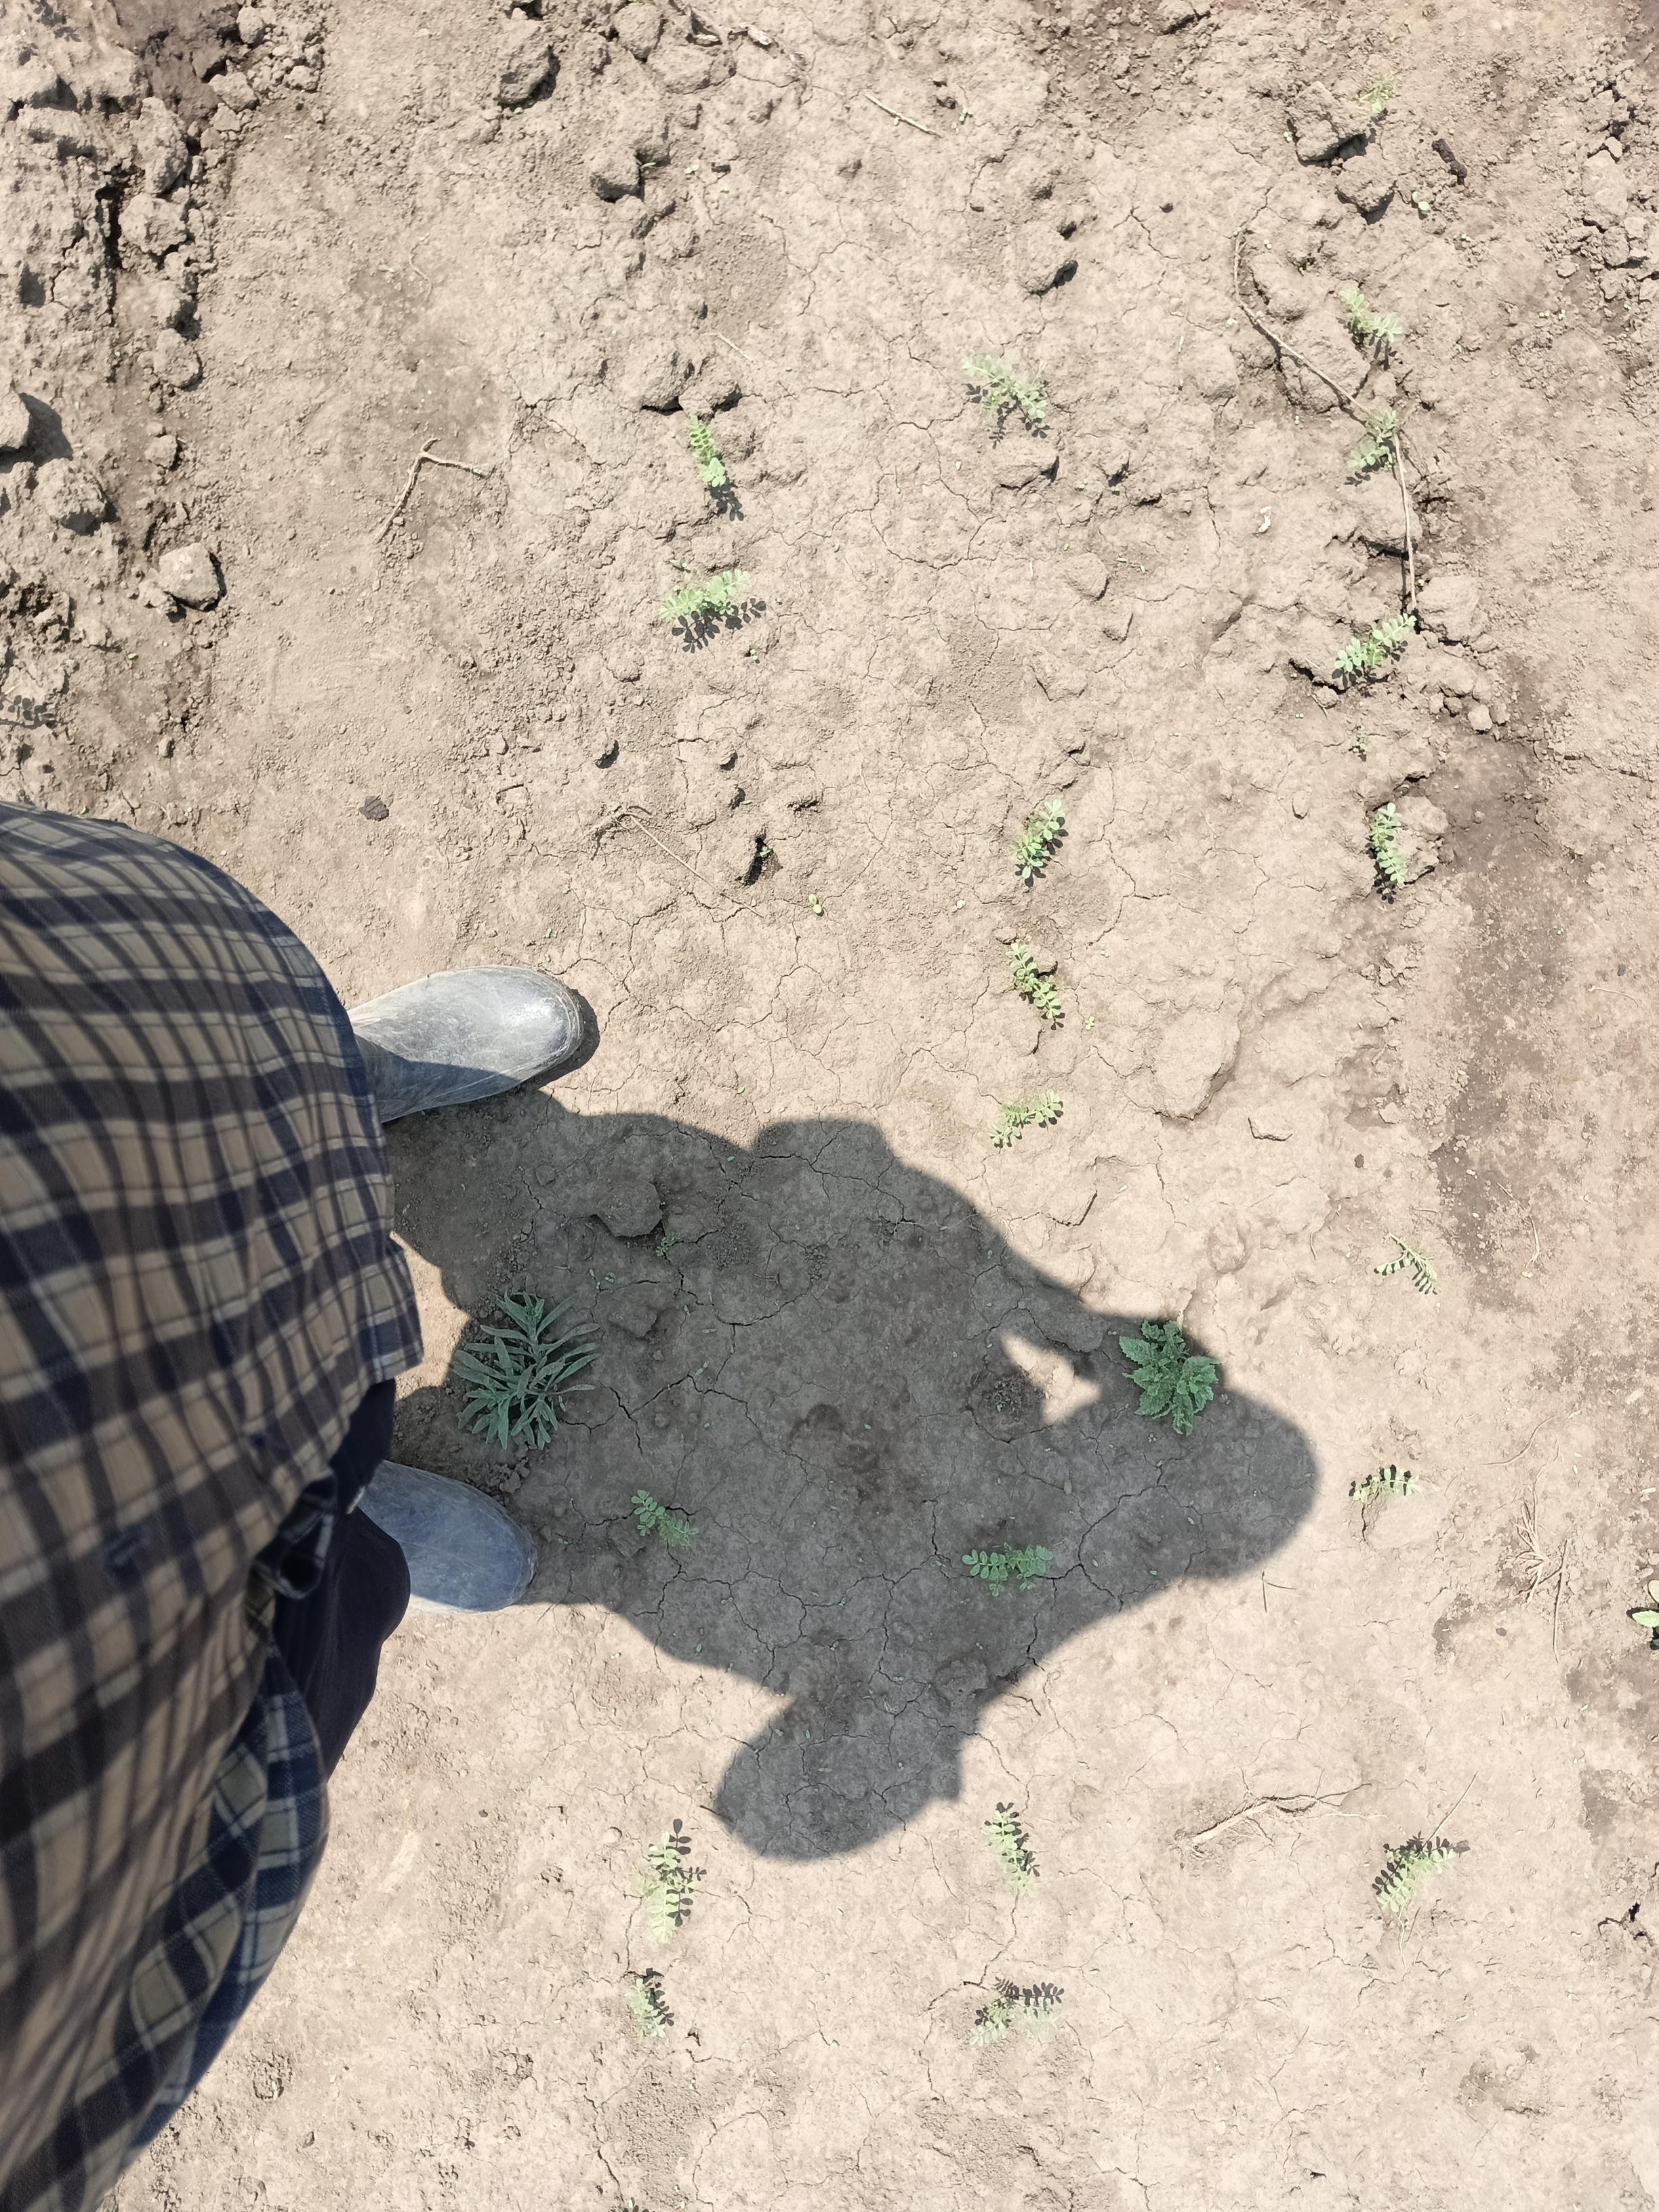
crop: chickpea
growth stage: emergence
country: Tanzania
